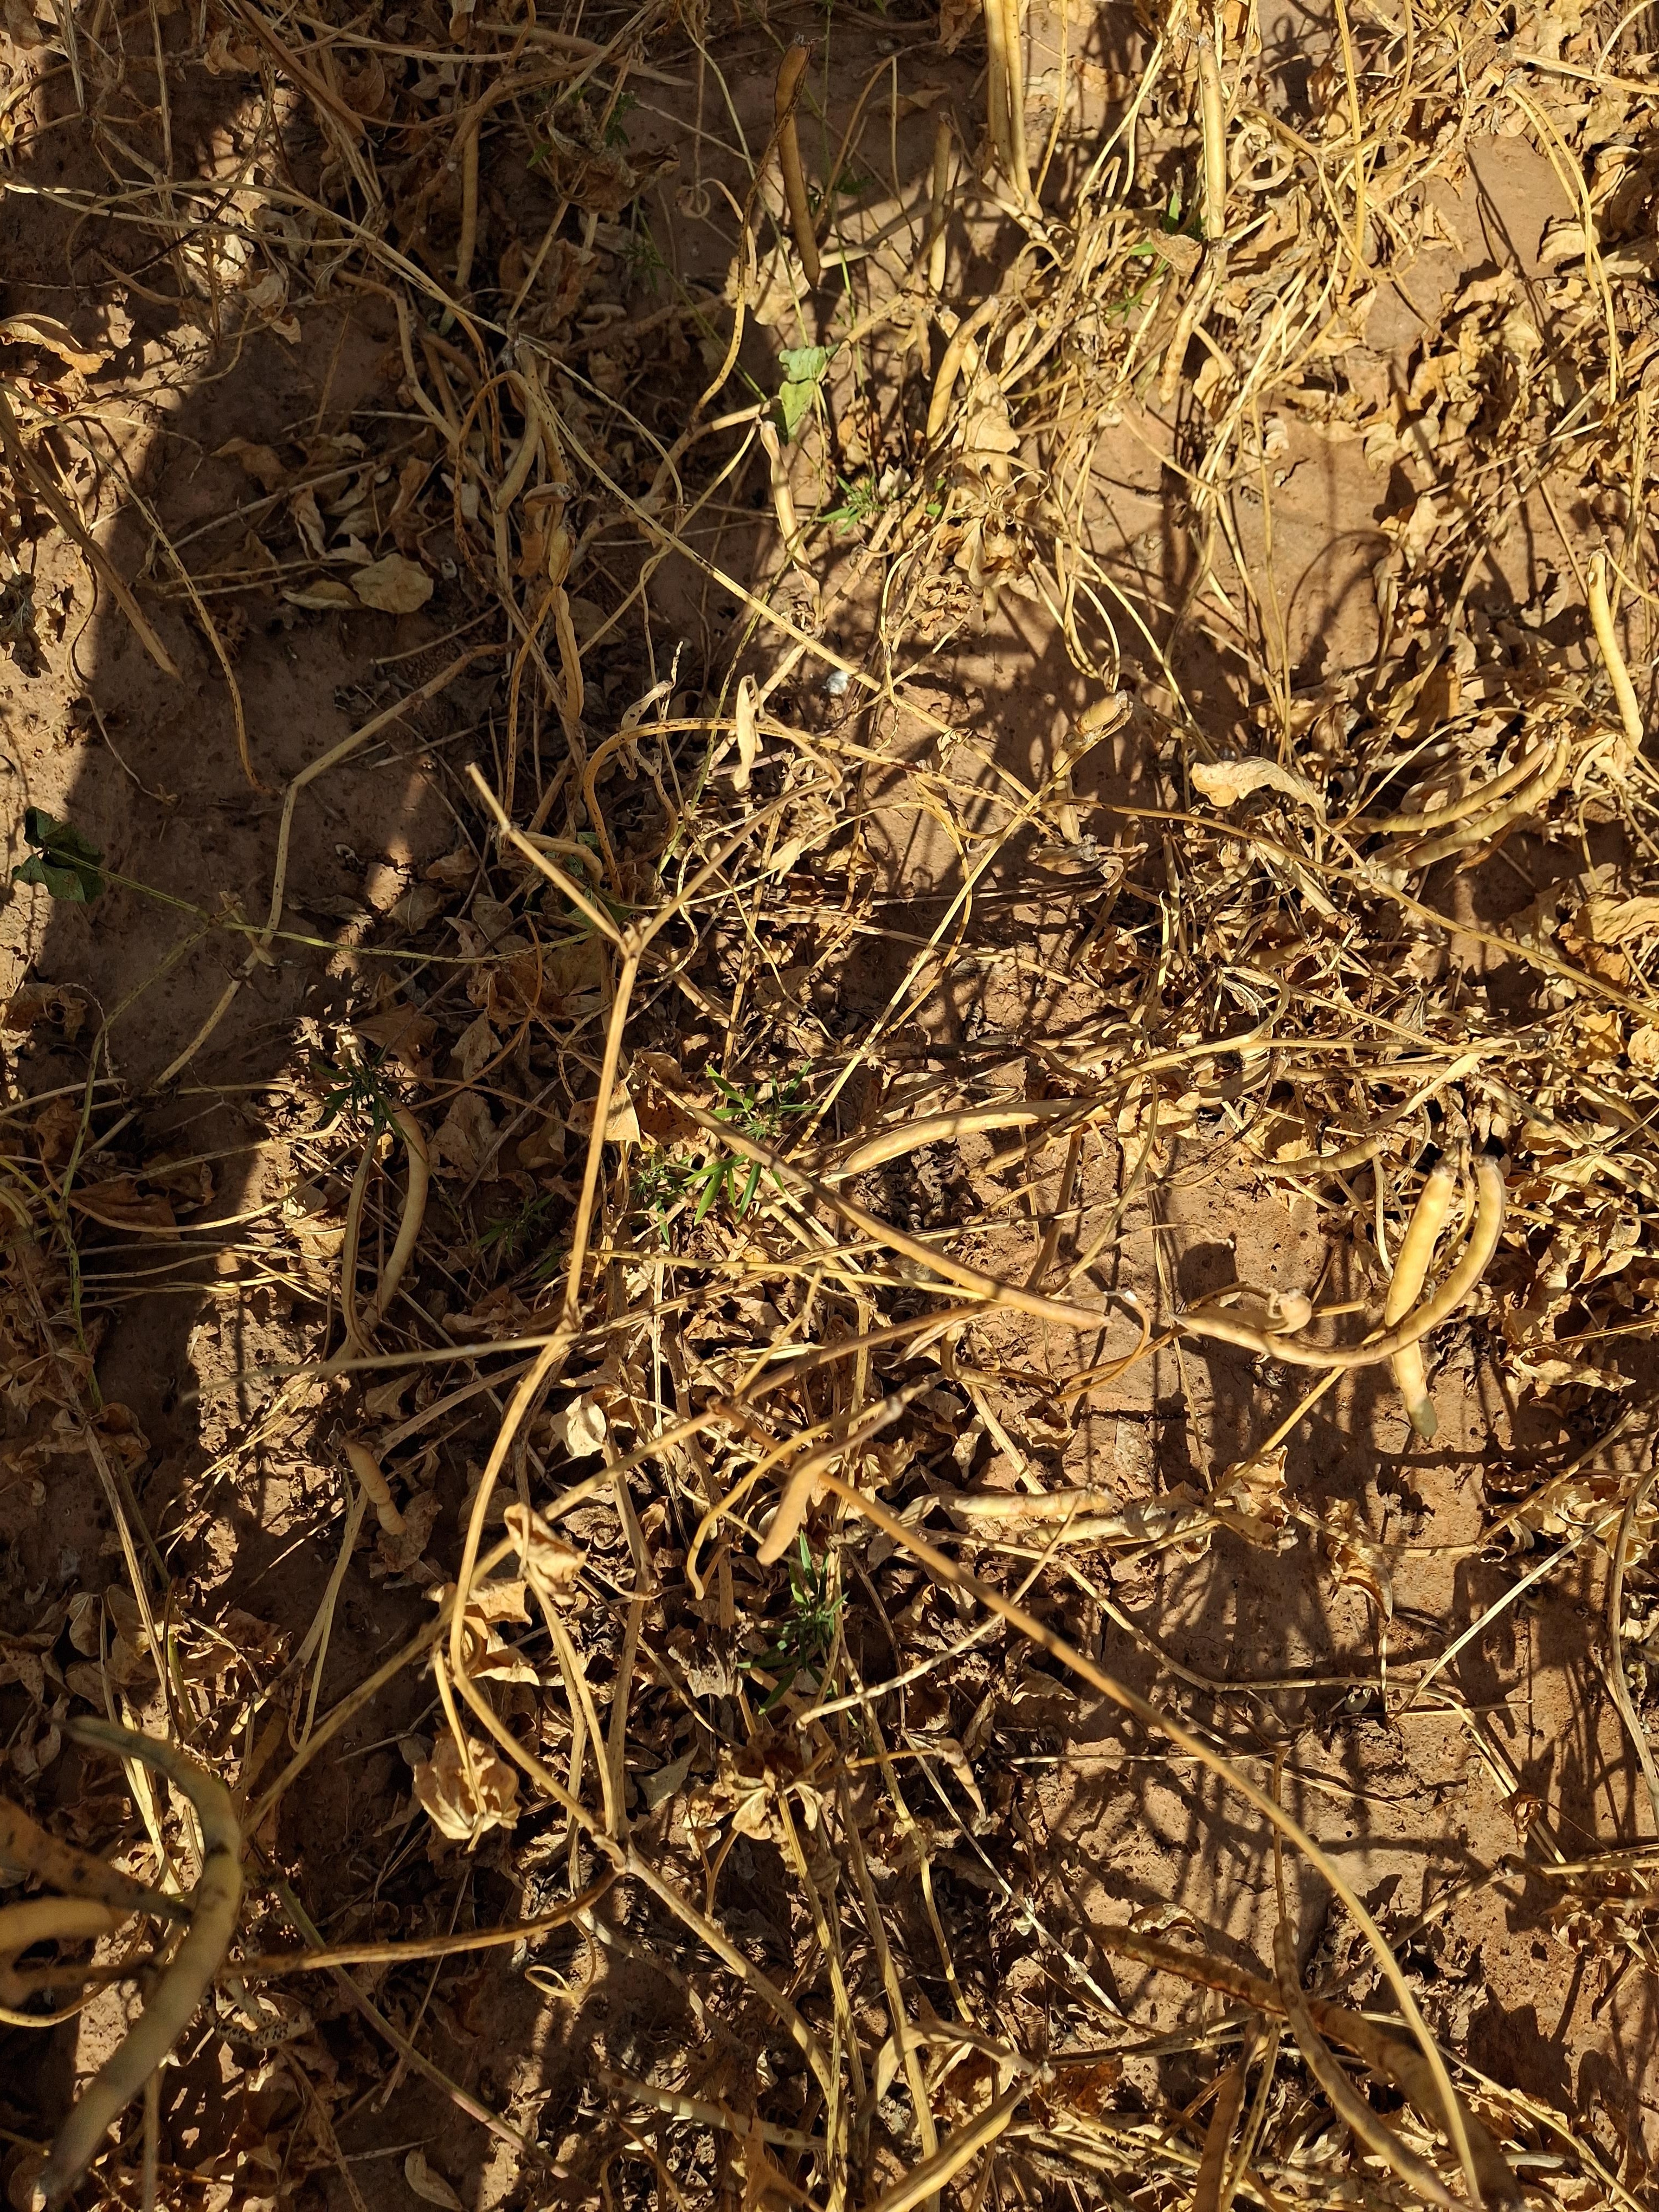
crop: cowpea
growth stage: maturity
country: Nigeria
